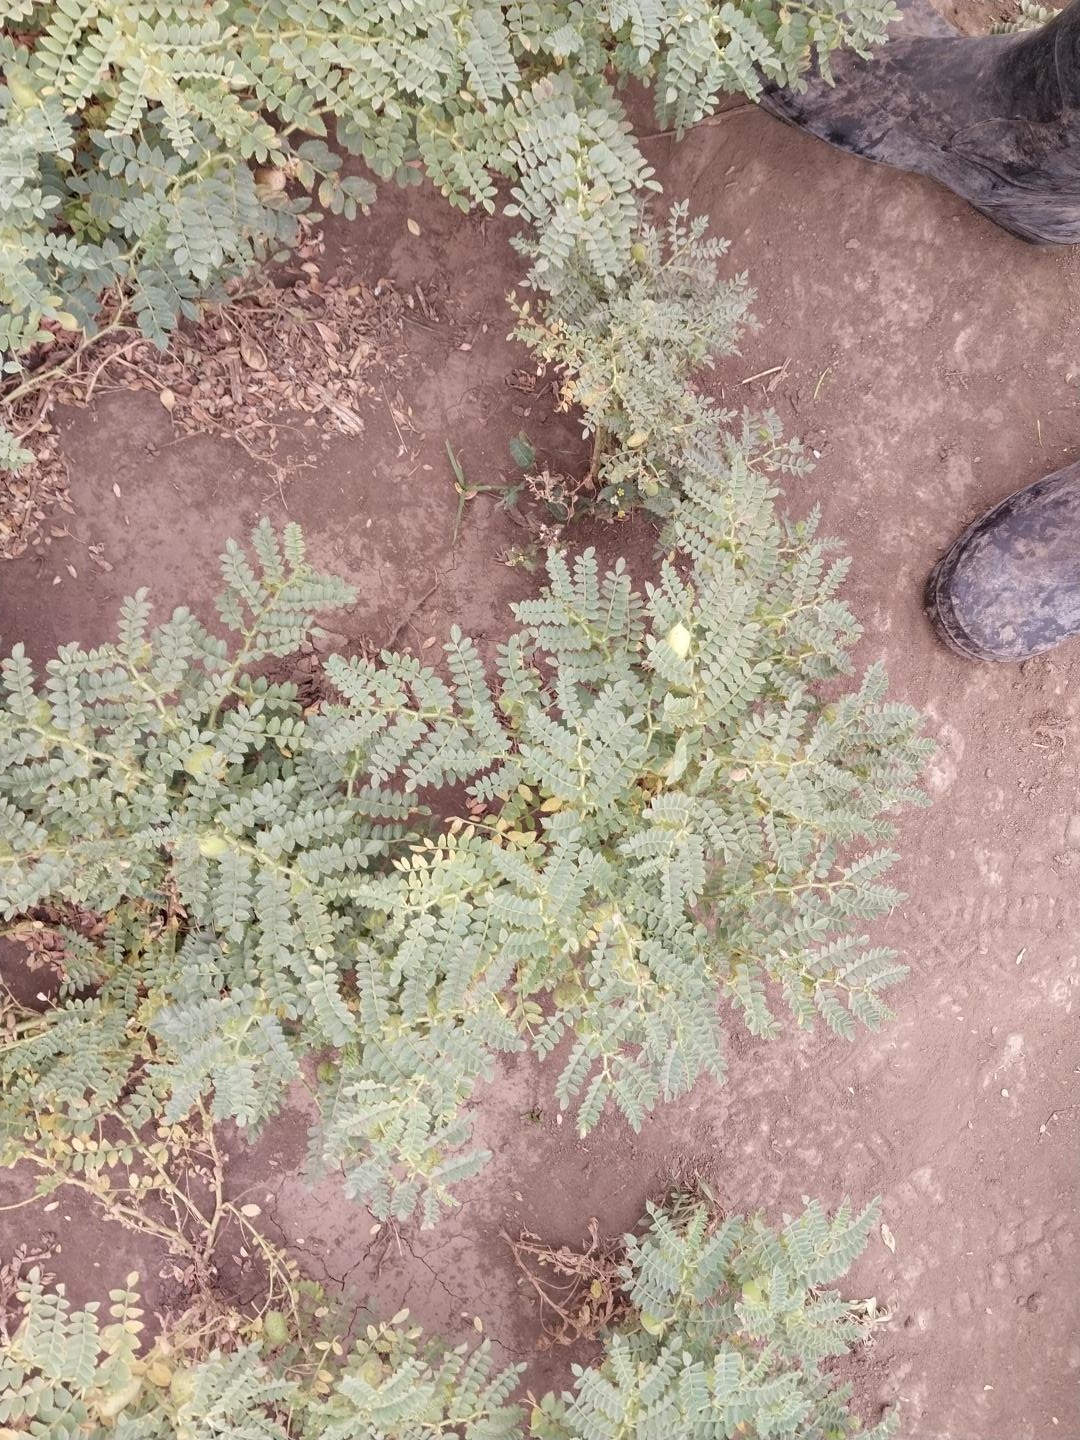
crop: chickpea
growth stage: development pod
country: Tanzania
